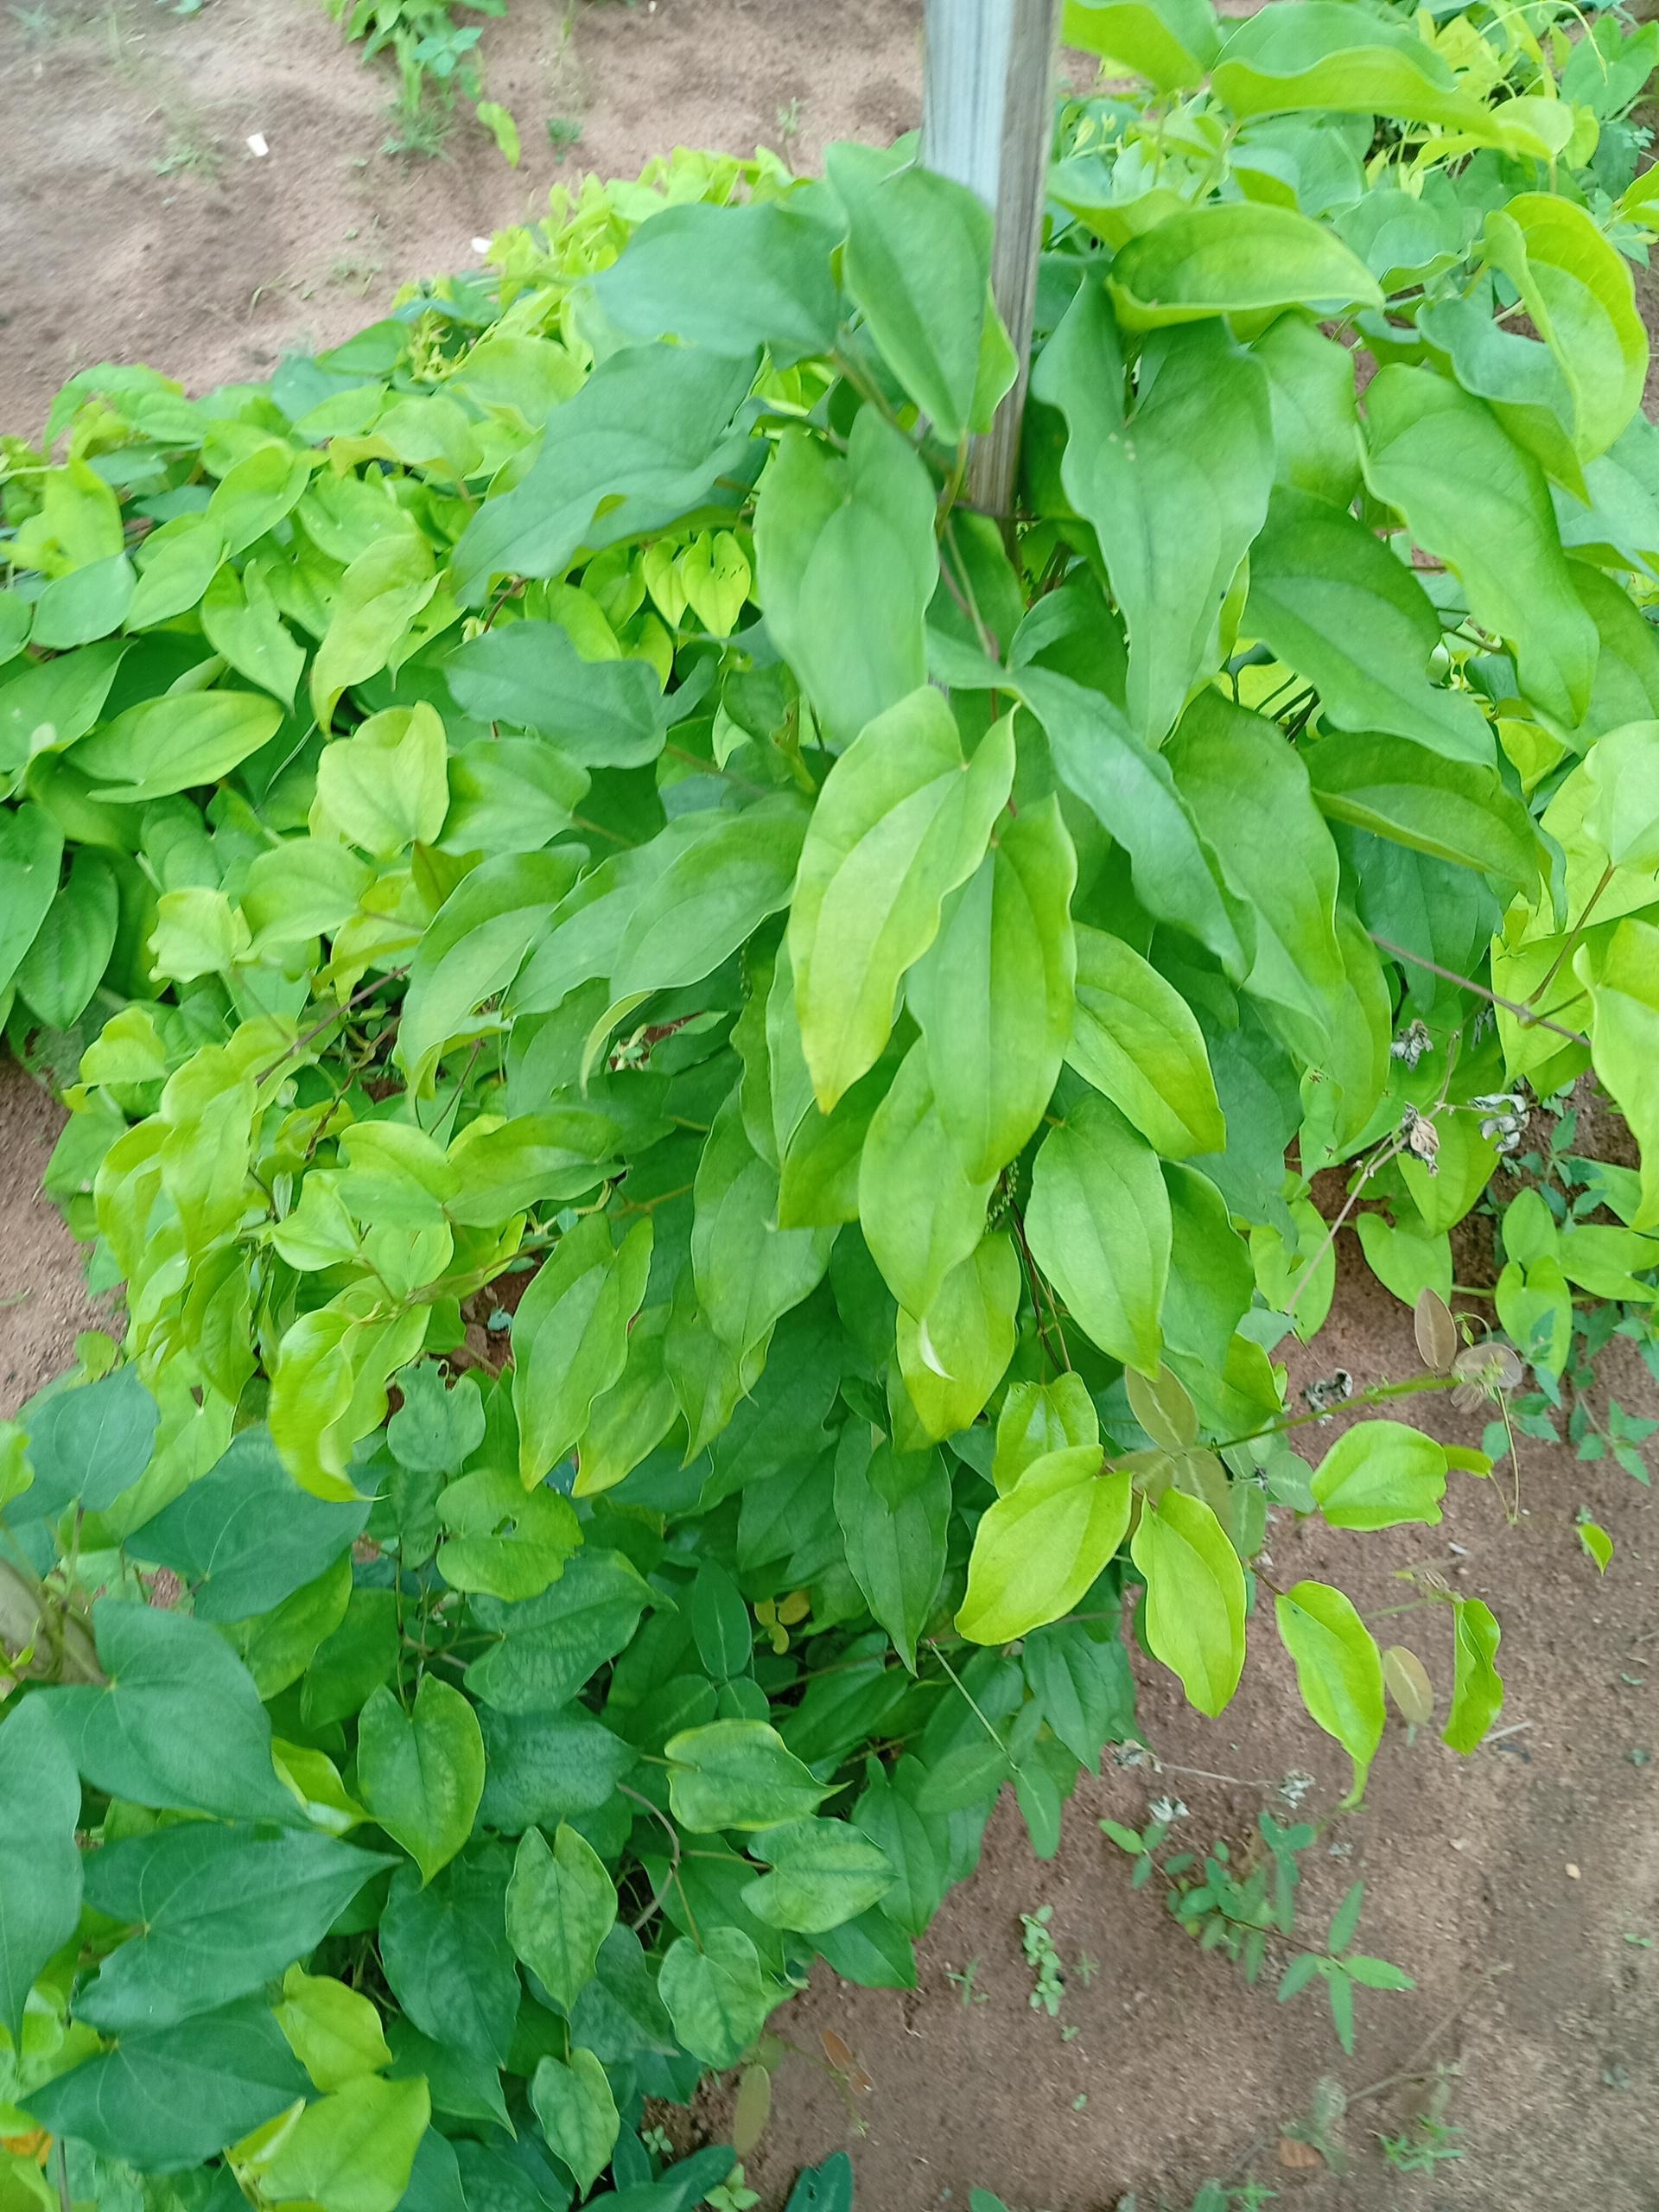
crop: yam
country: Nigeria
